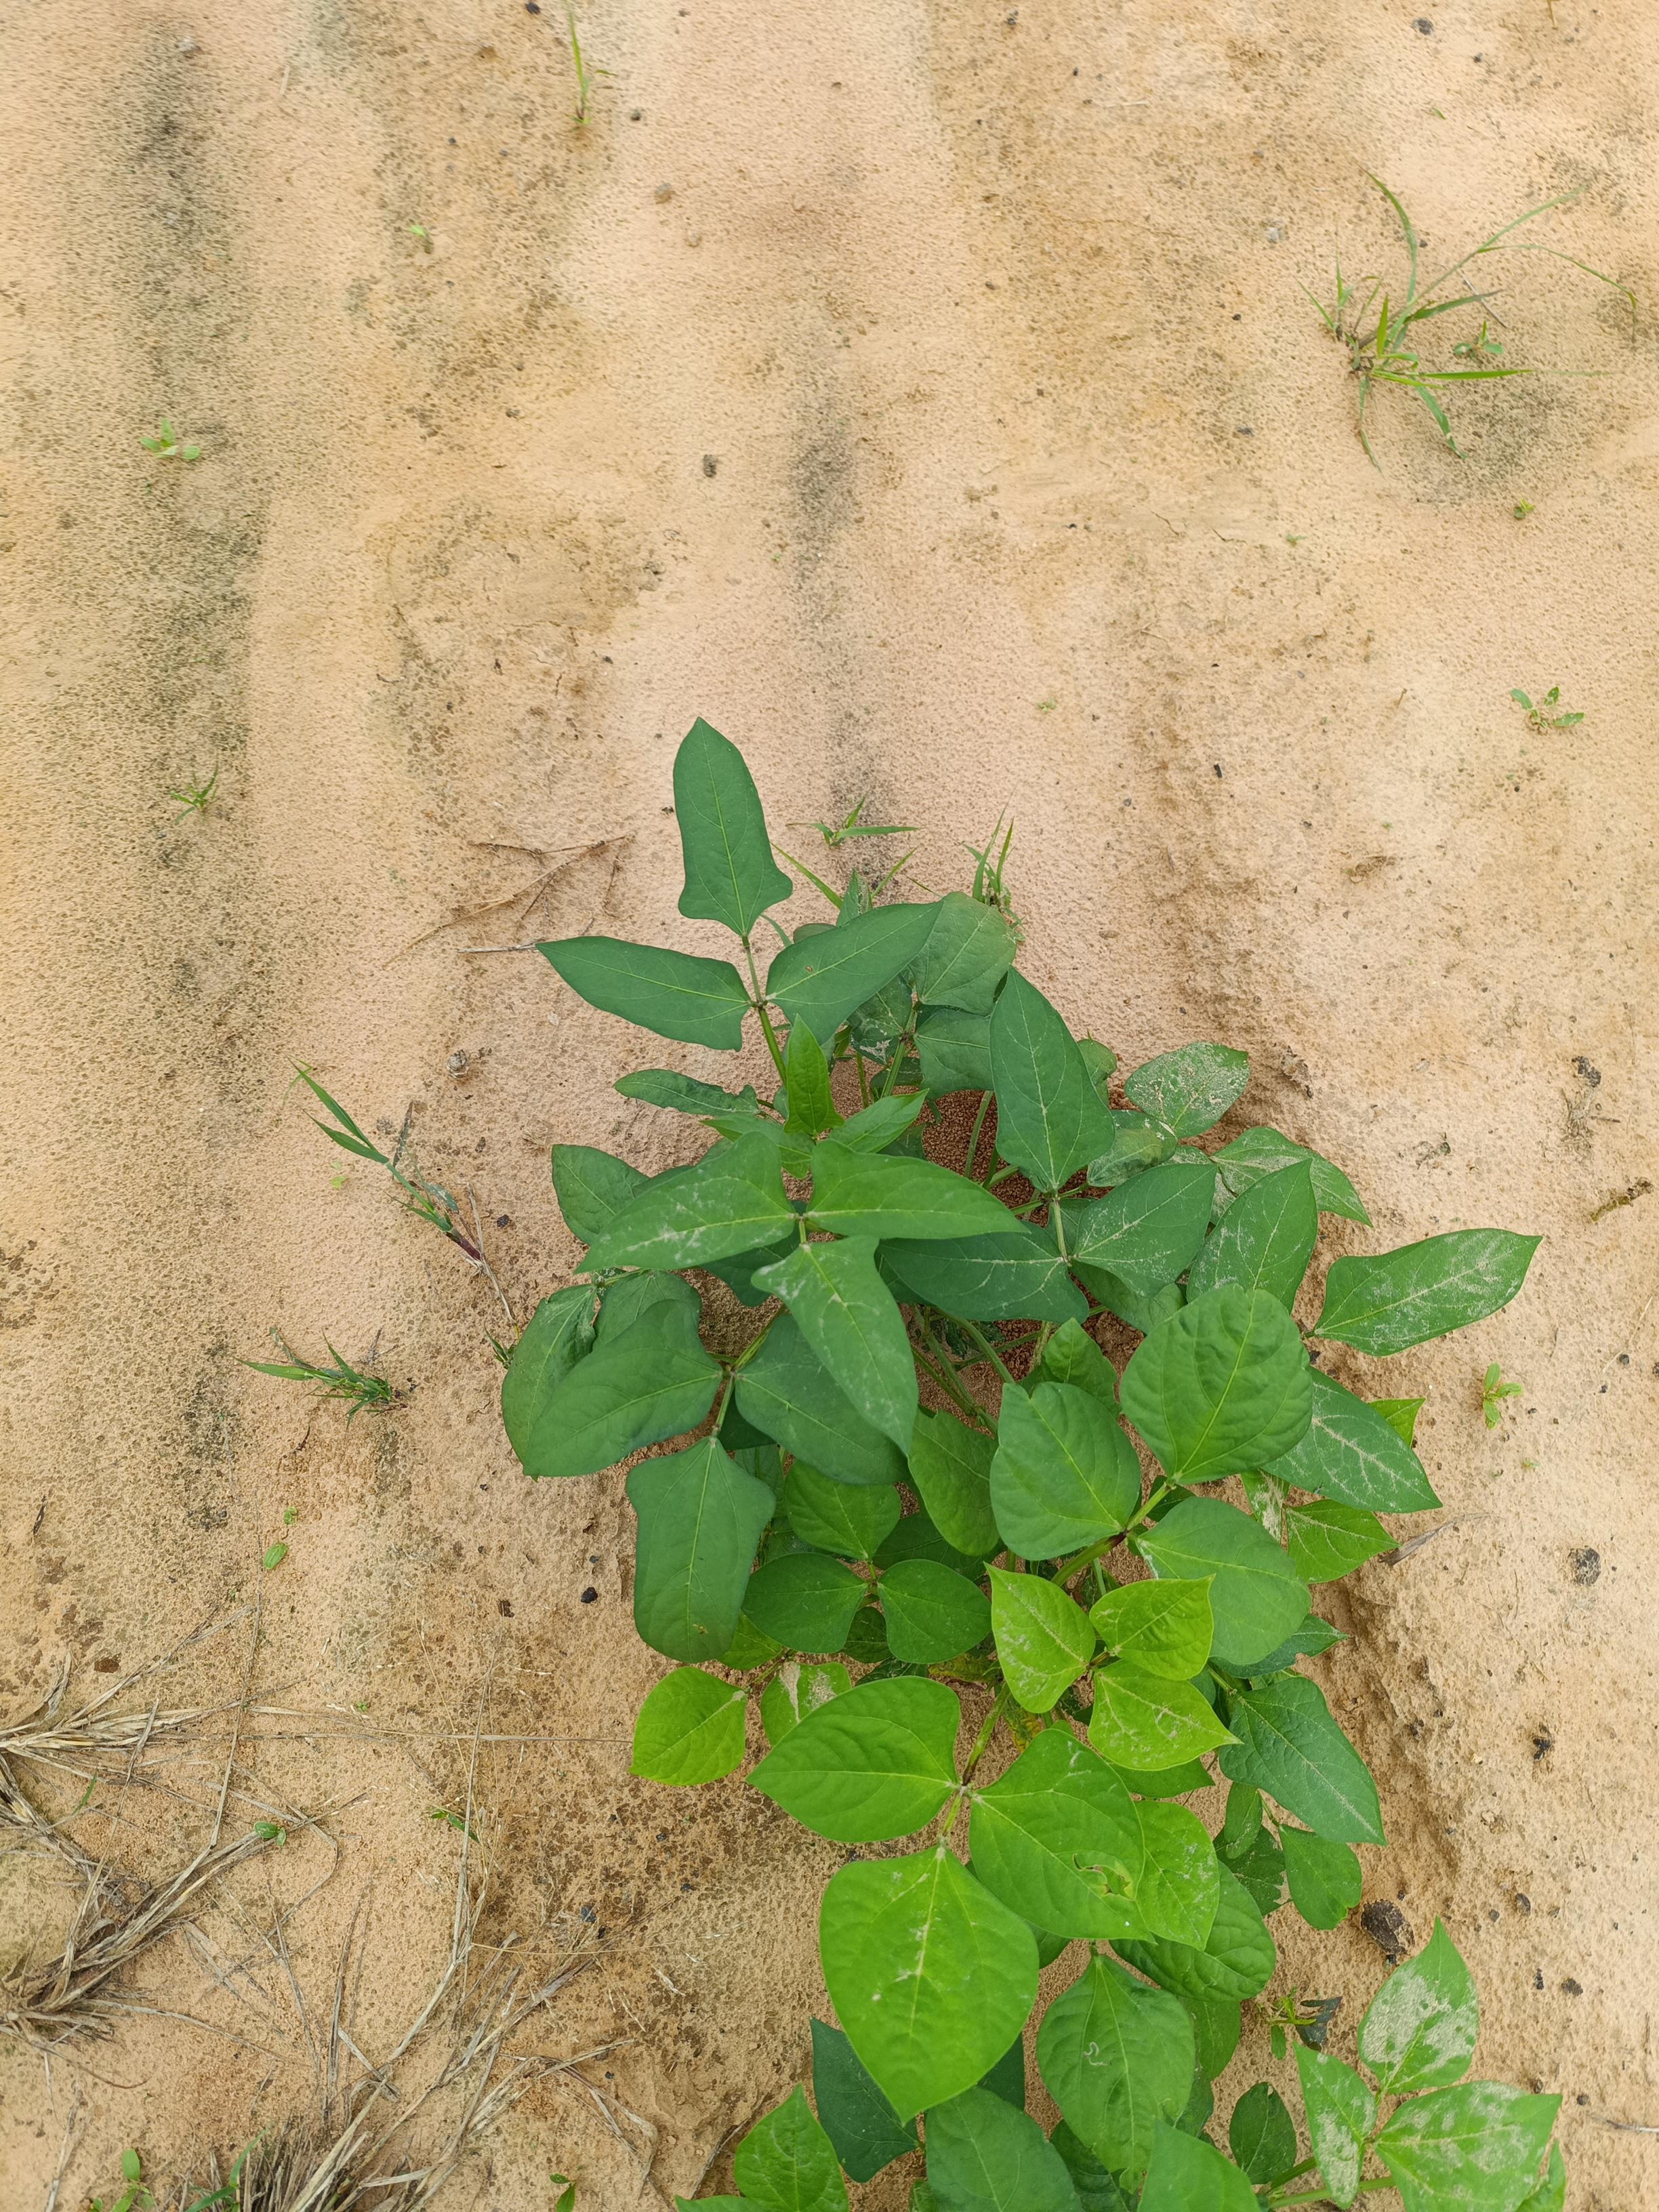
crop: cowpea
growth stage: emergence
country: Nigeria
